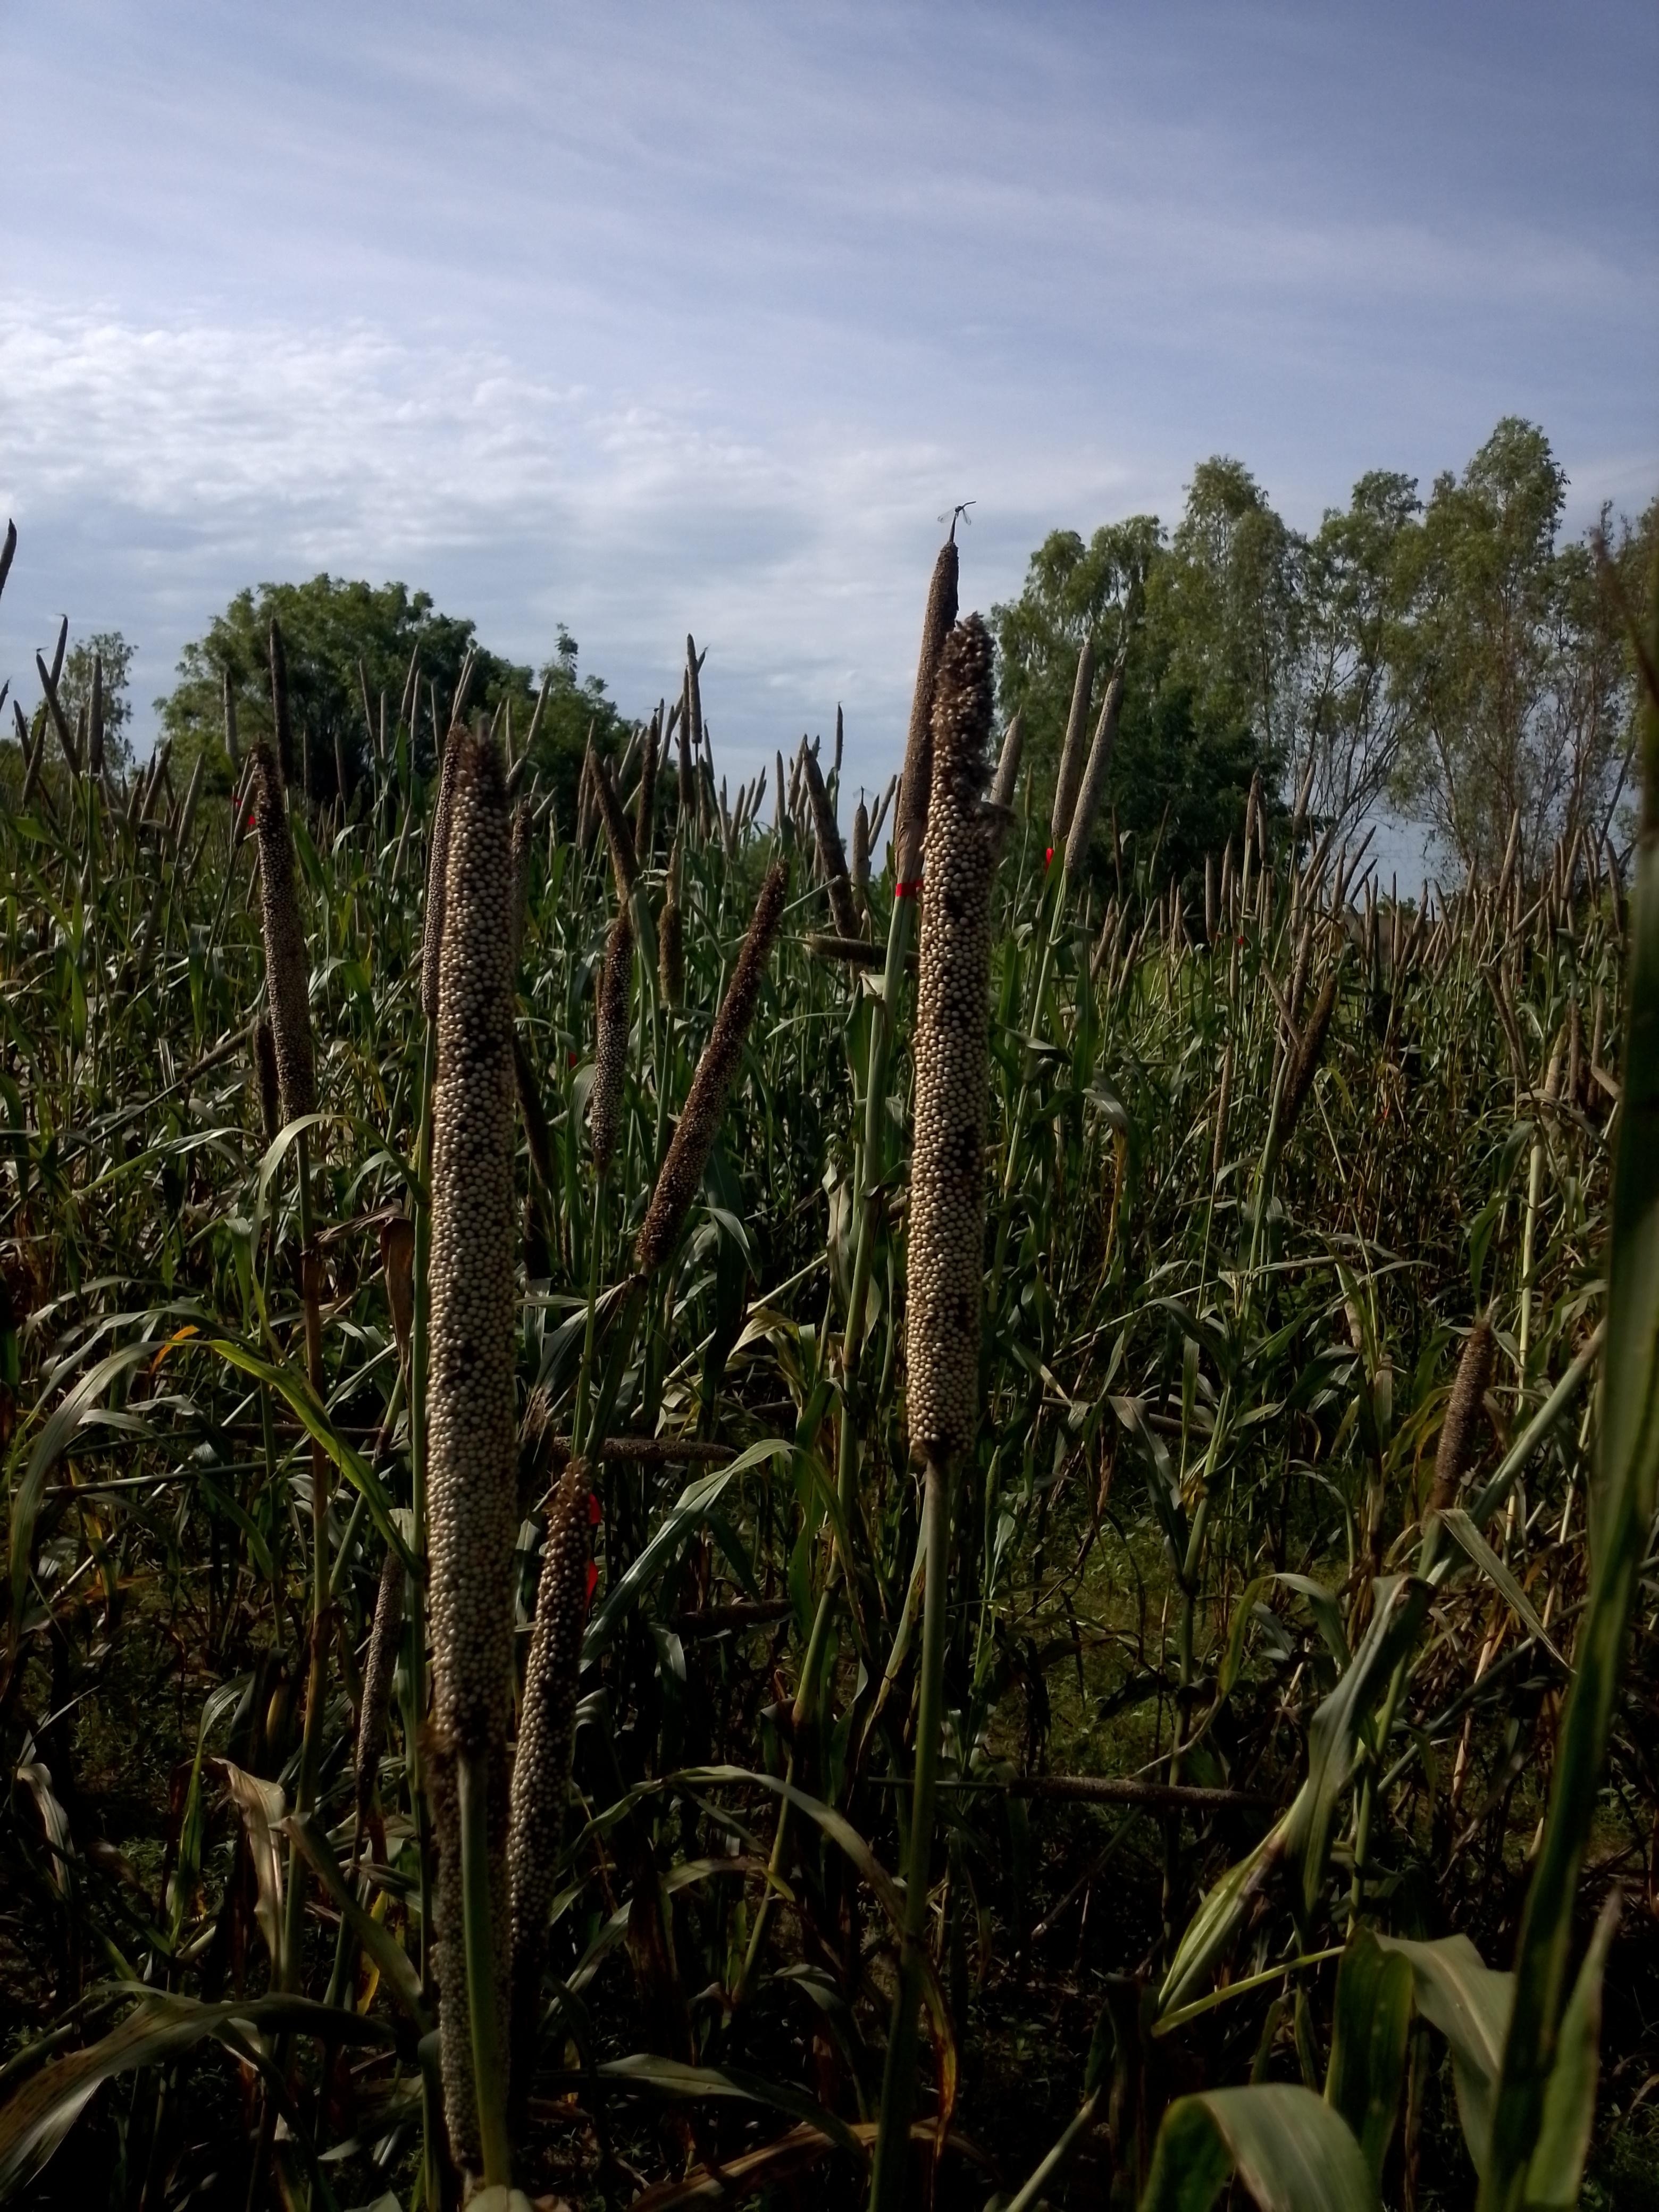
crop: pearl millet
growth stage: filling grain
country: Senegal
